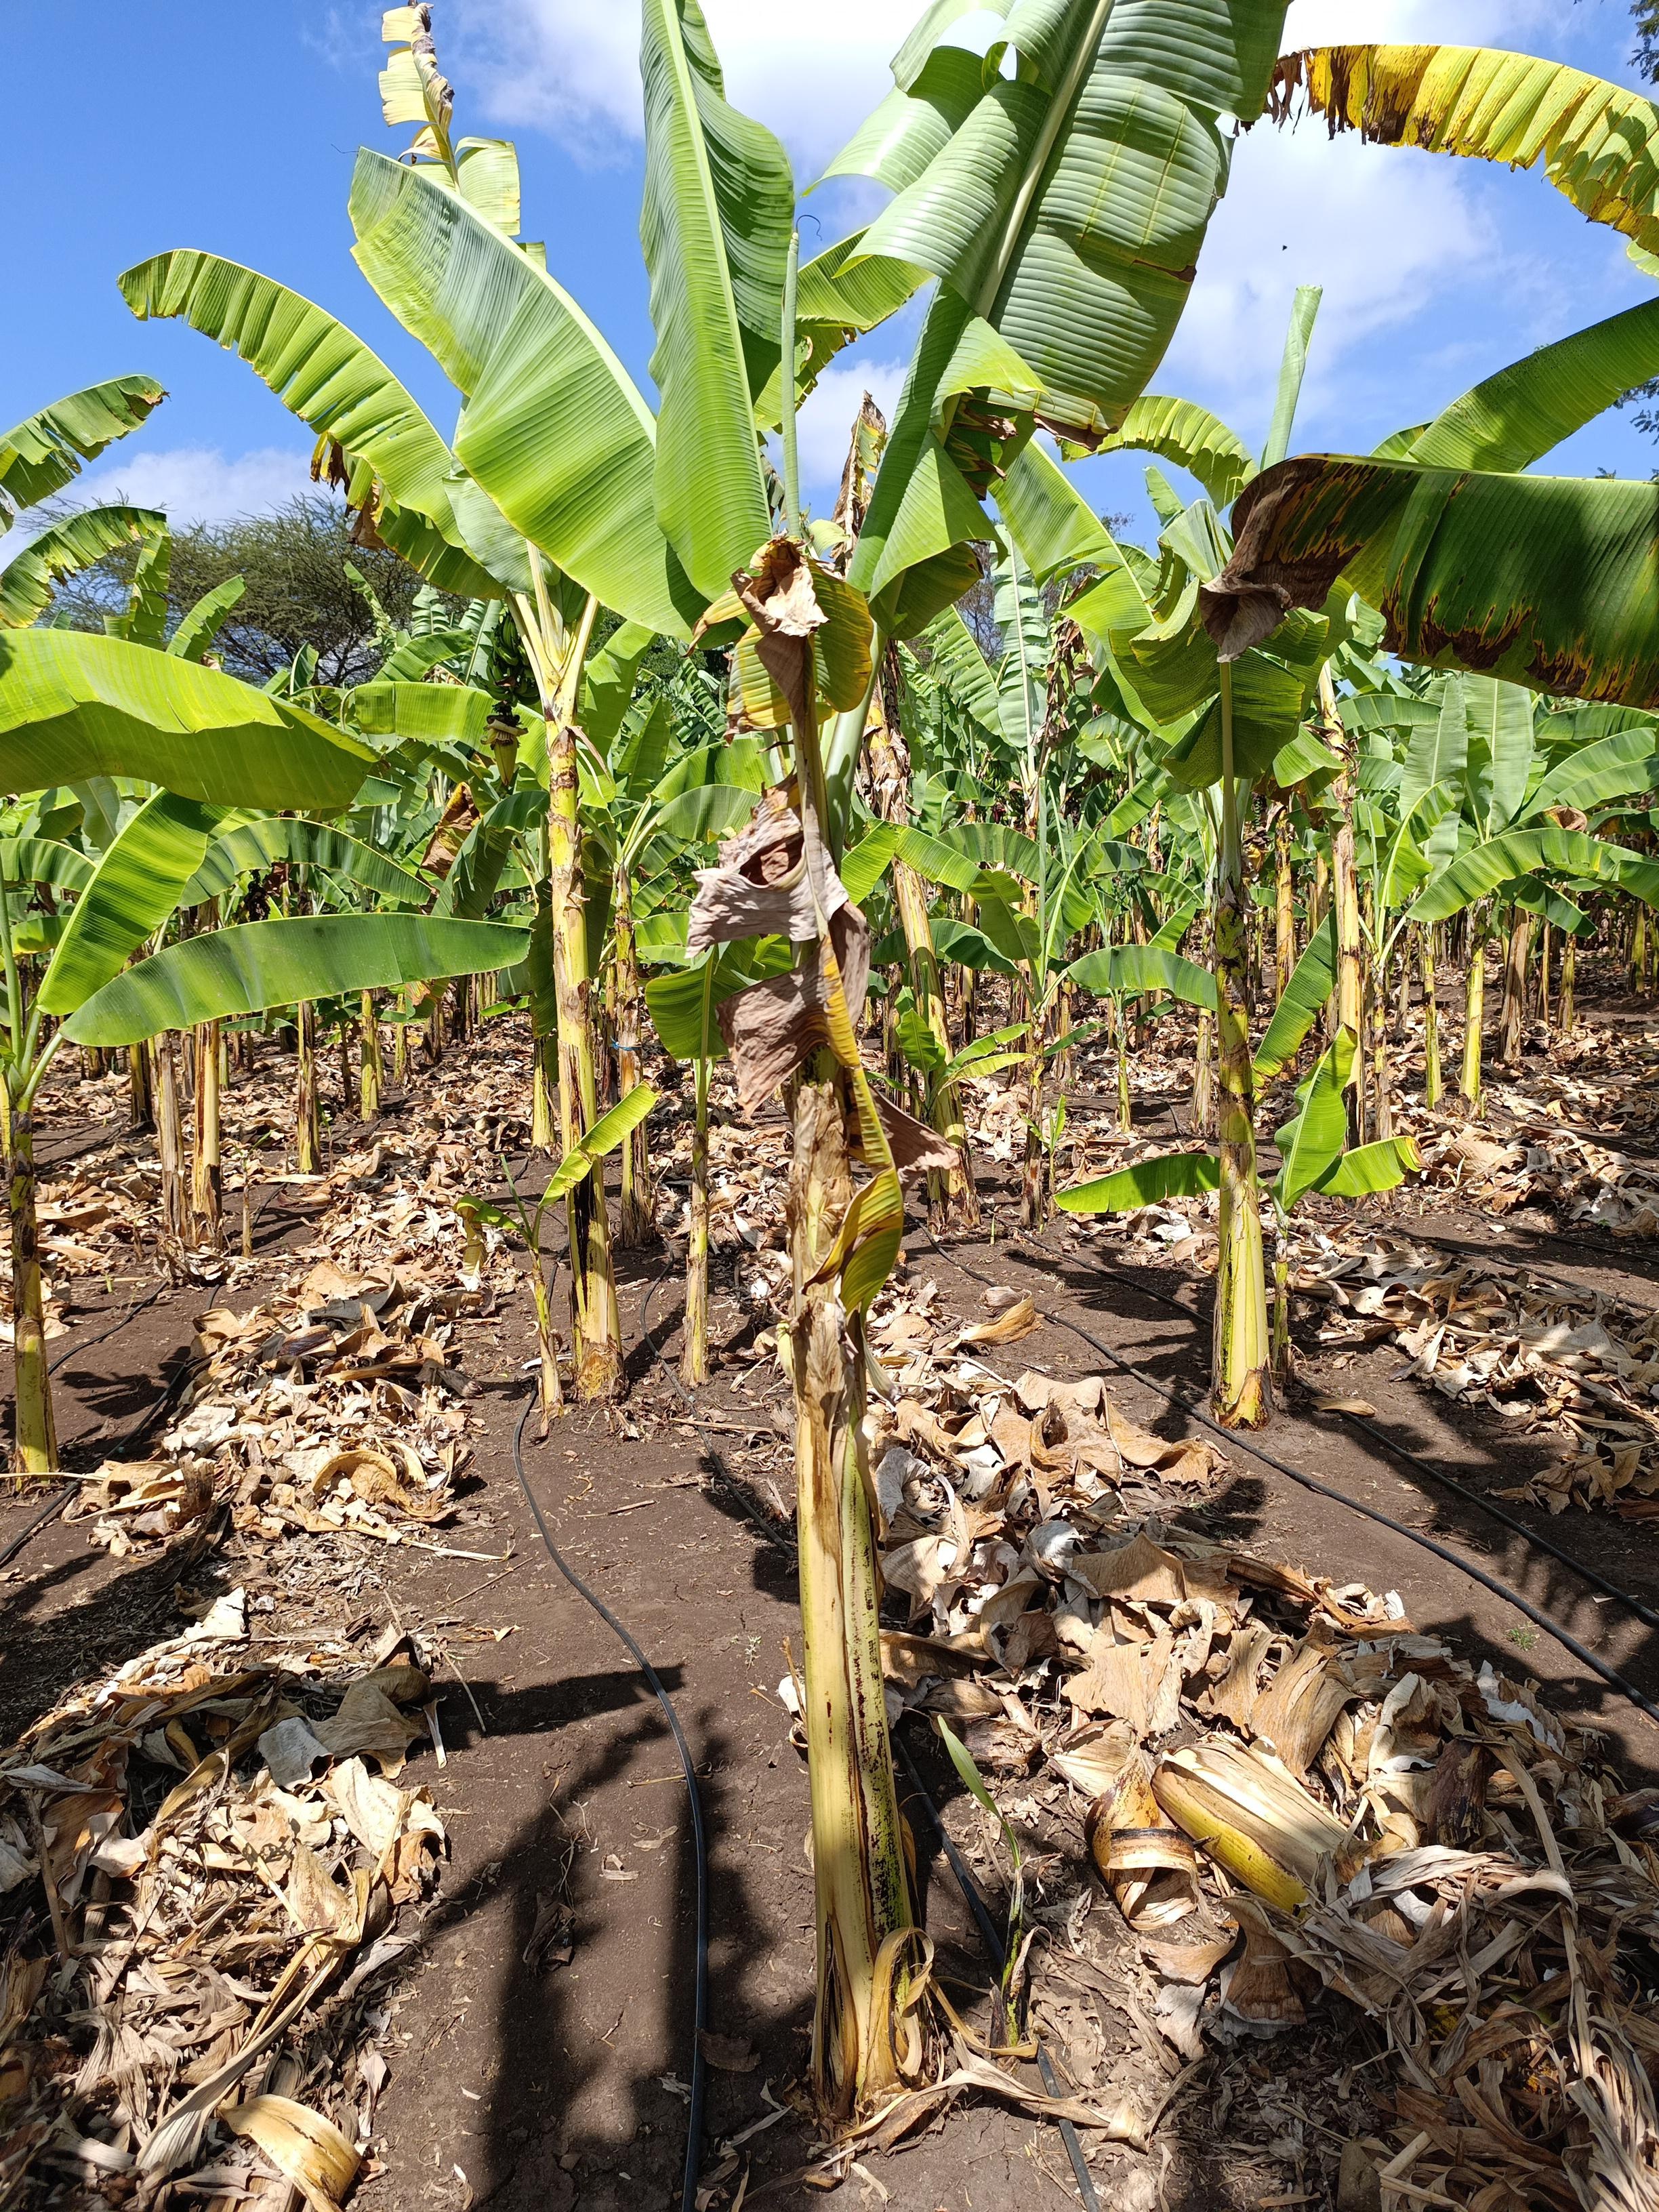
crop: banana
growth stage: vegetative
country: Tanzania
